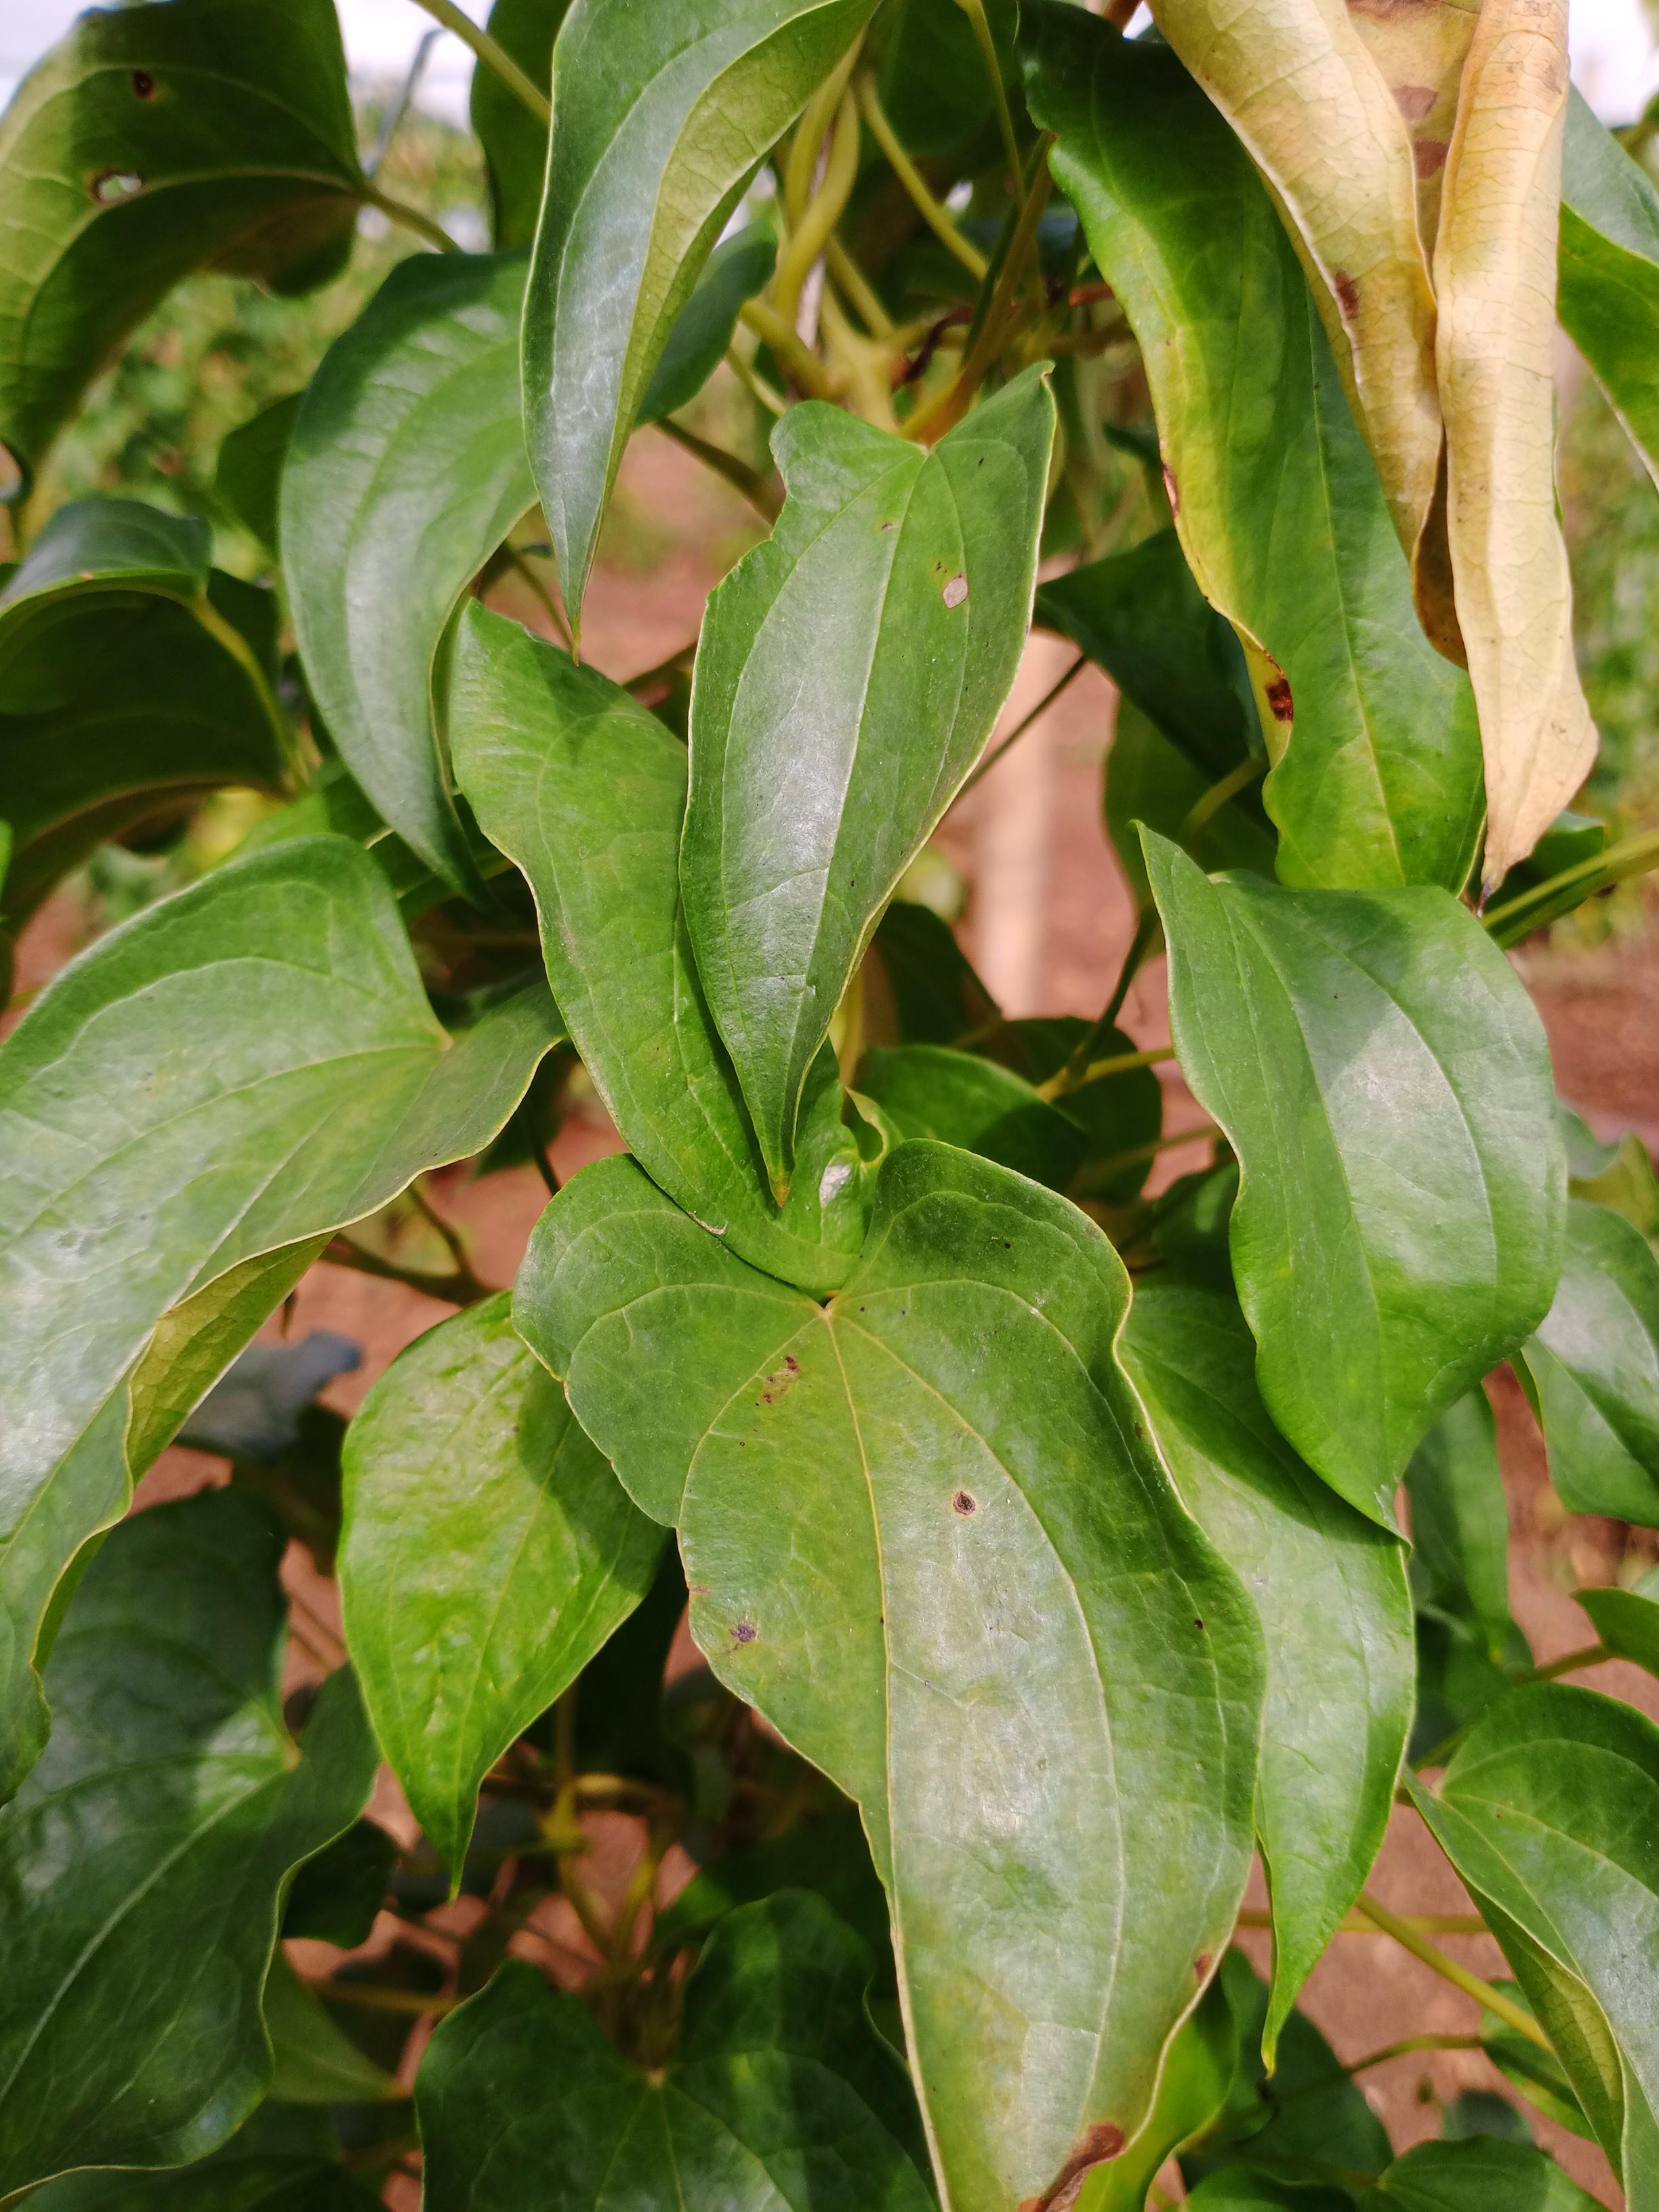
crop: yam
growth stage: vegetative
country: Nigeria
